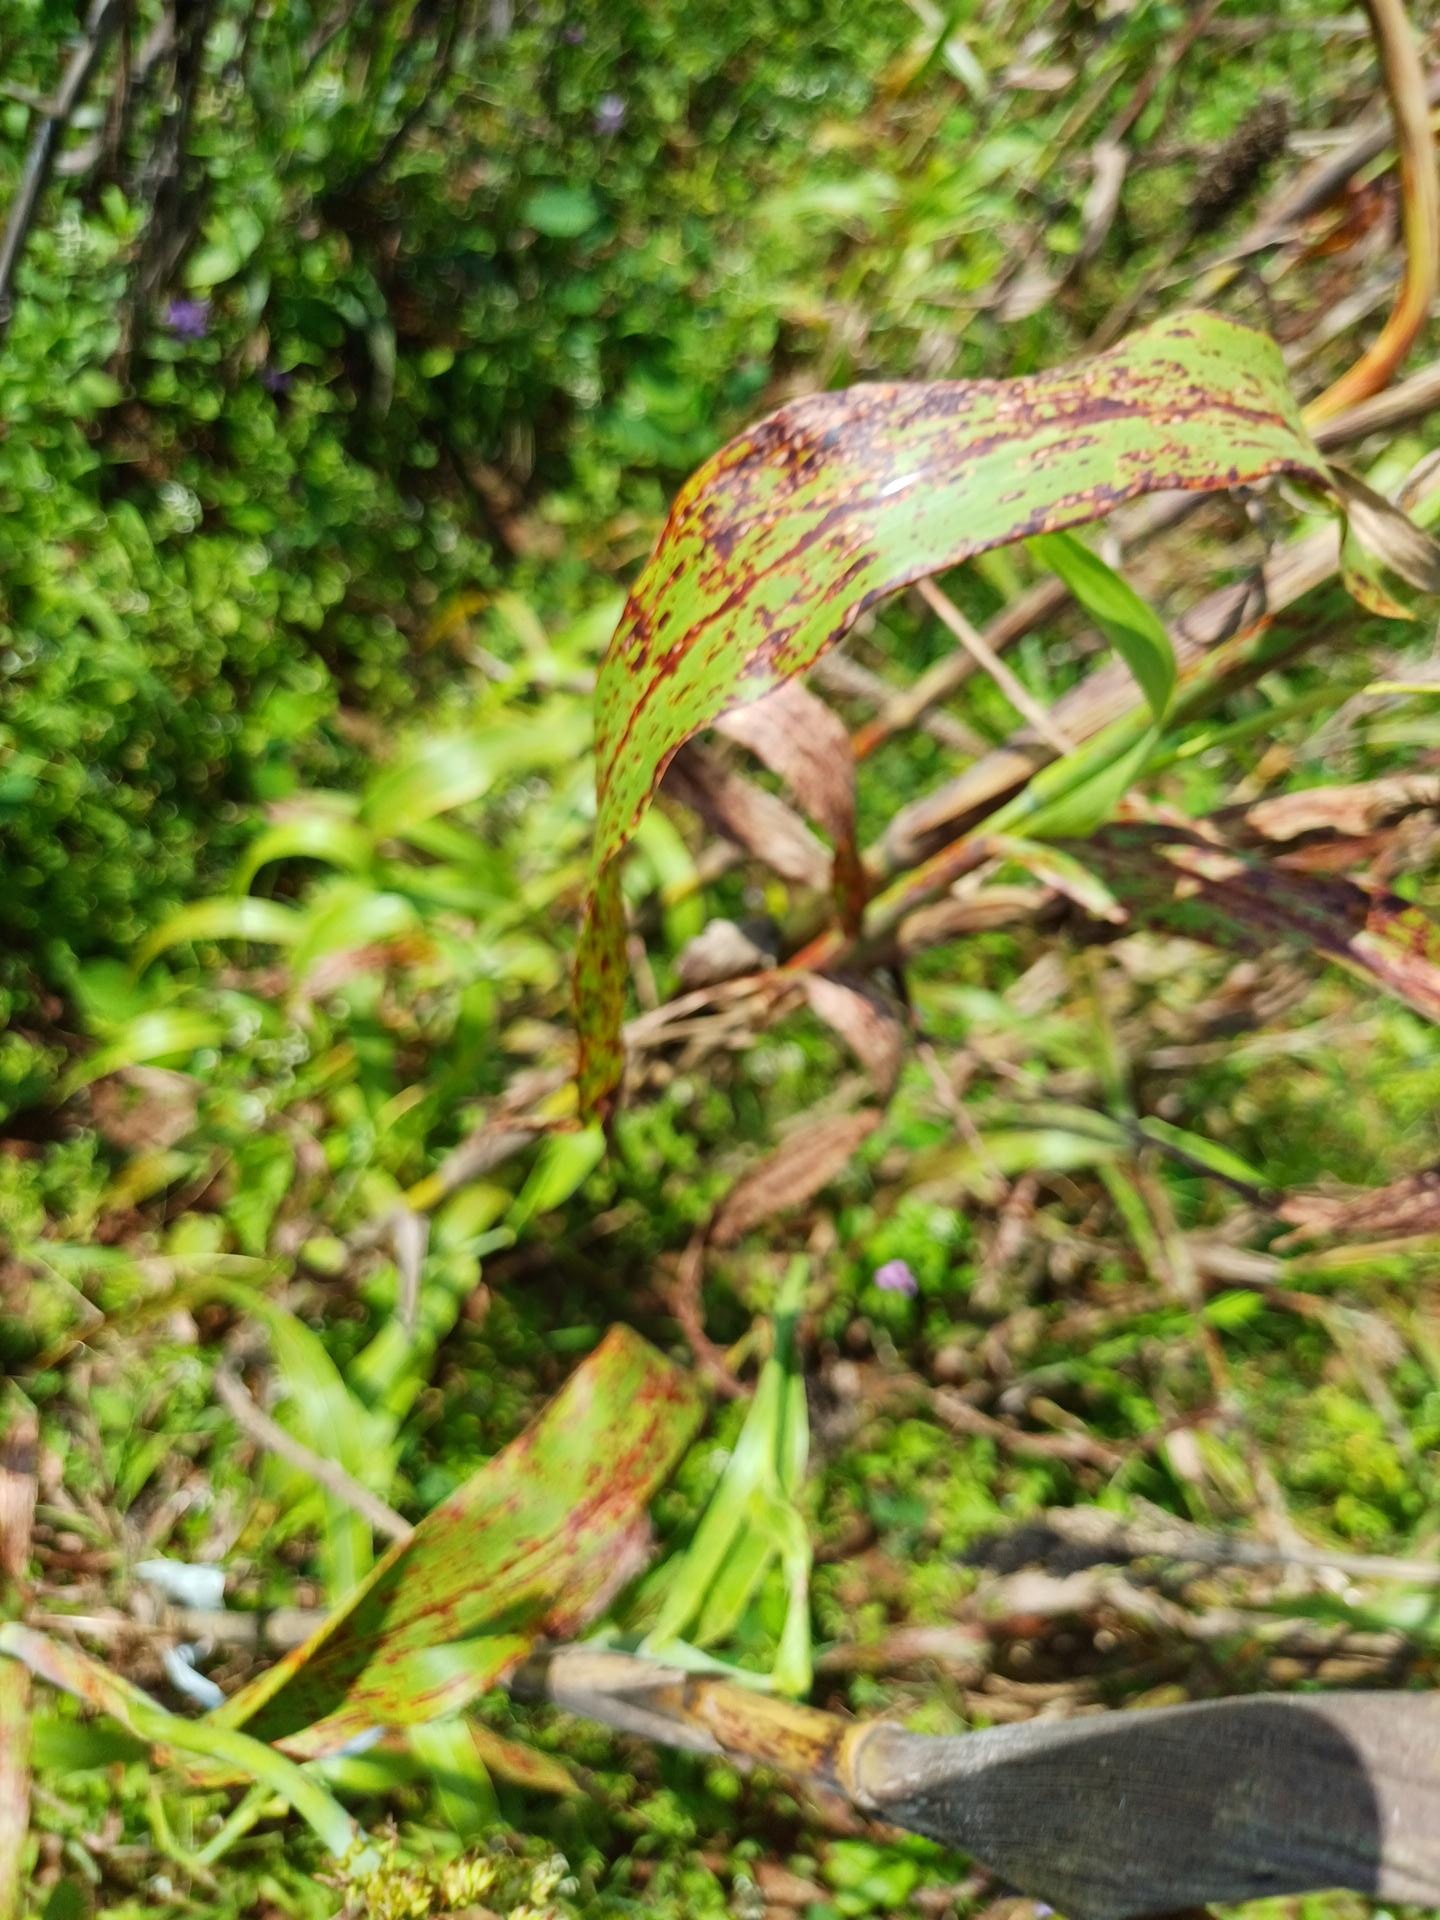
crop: sorghum
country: Kenya
